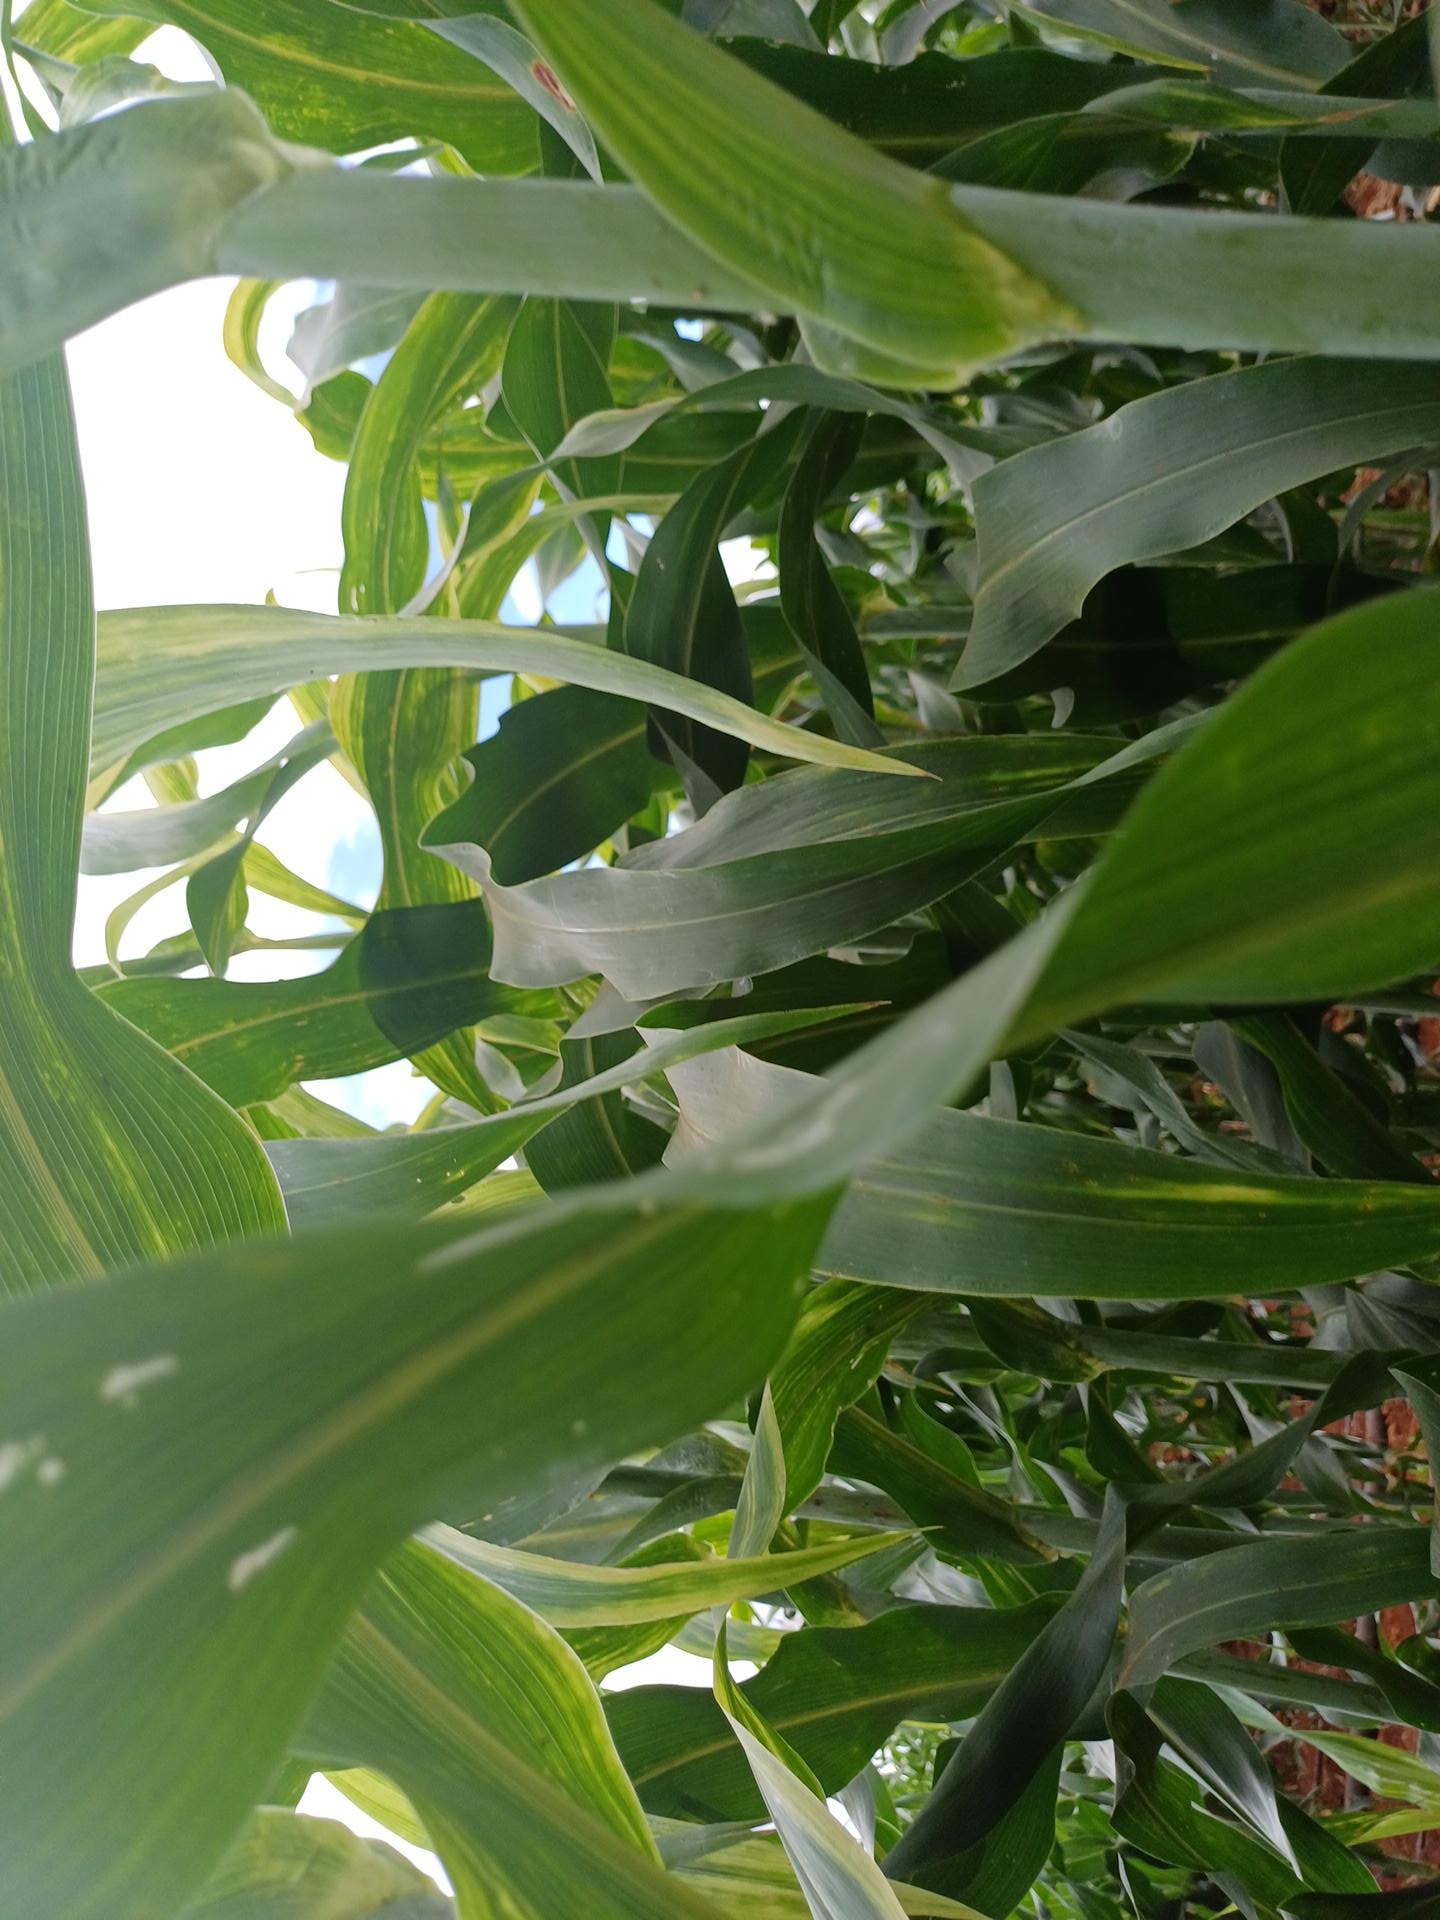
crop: sorghum
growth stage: heading tuber
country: Kenya
